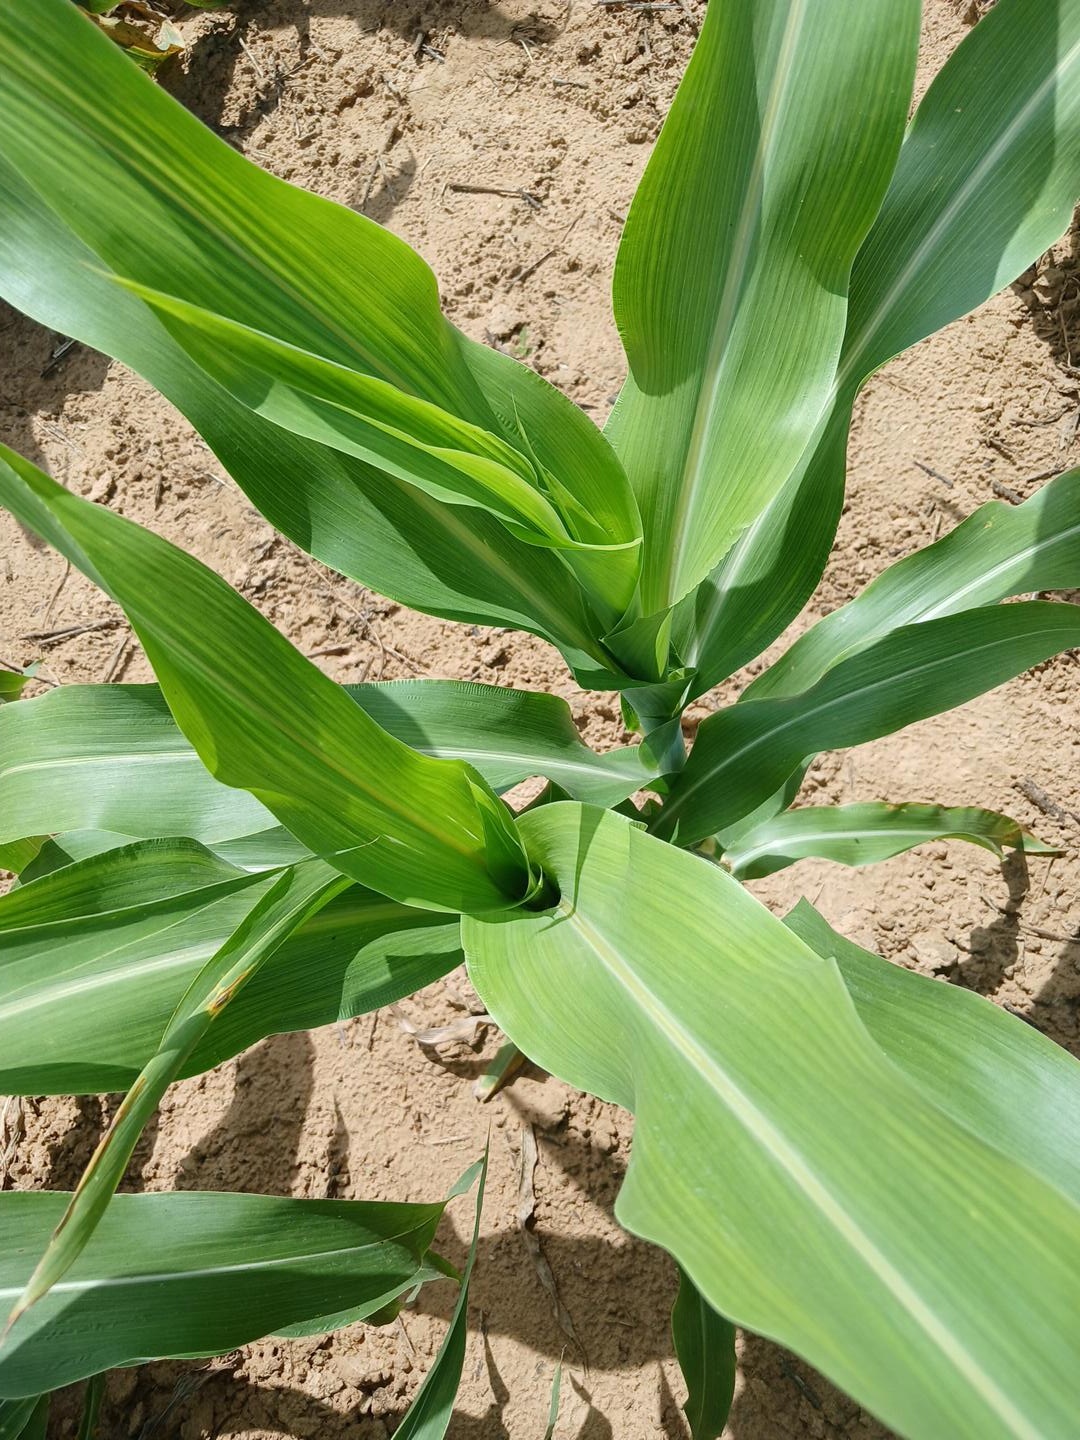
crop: sorghum
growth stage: vegetative
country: Senegal
